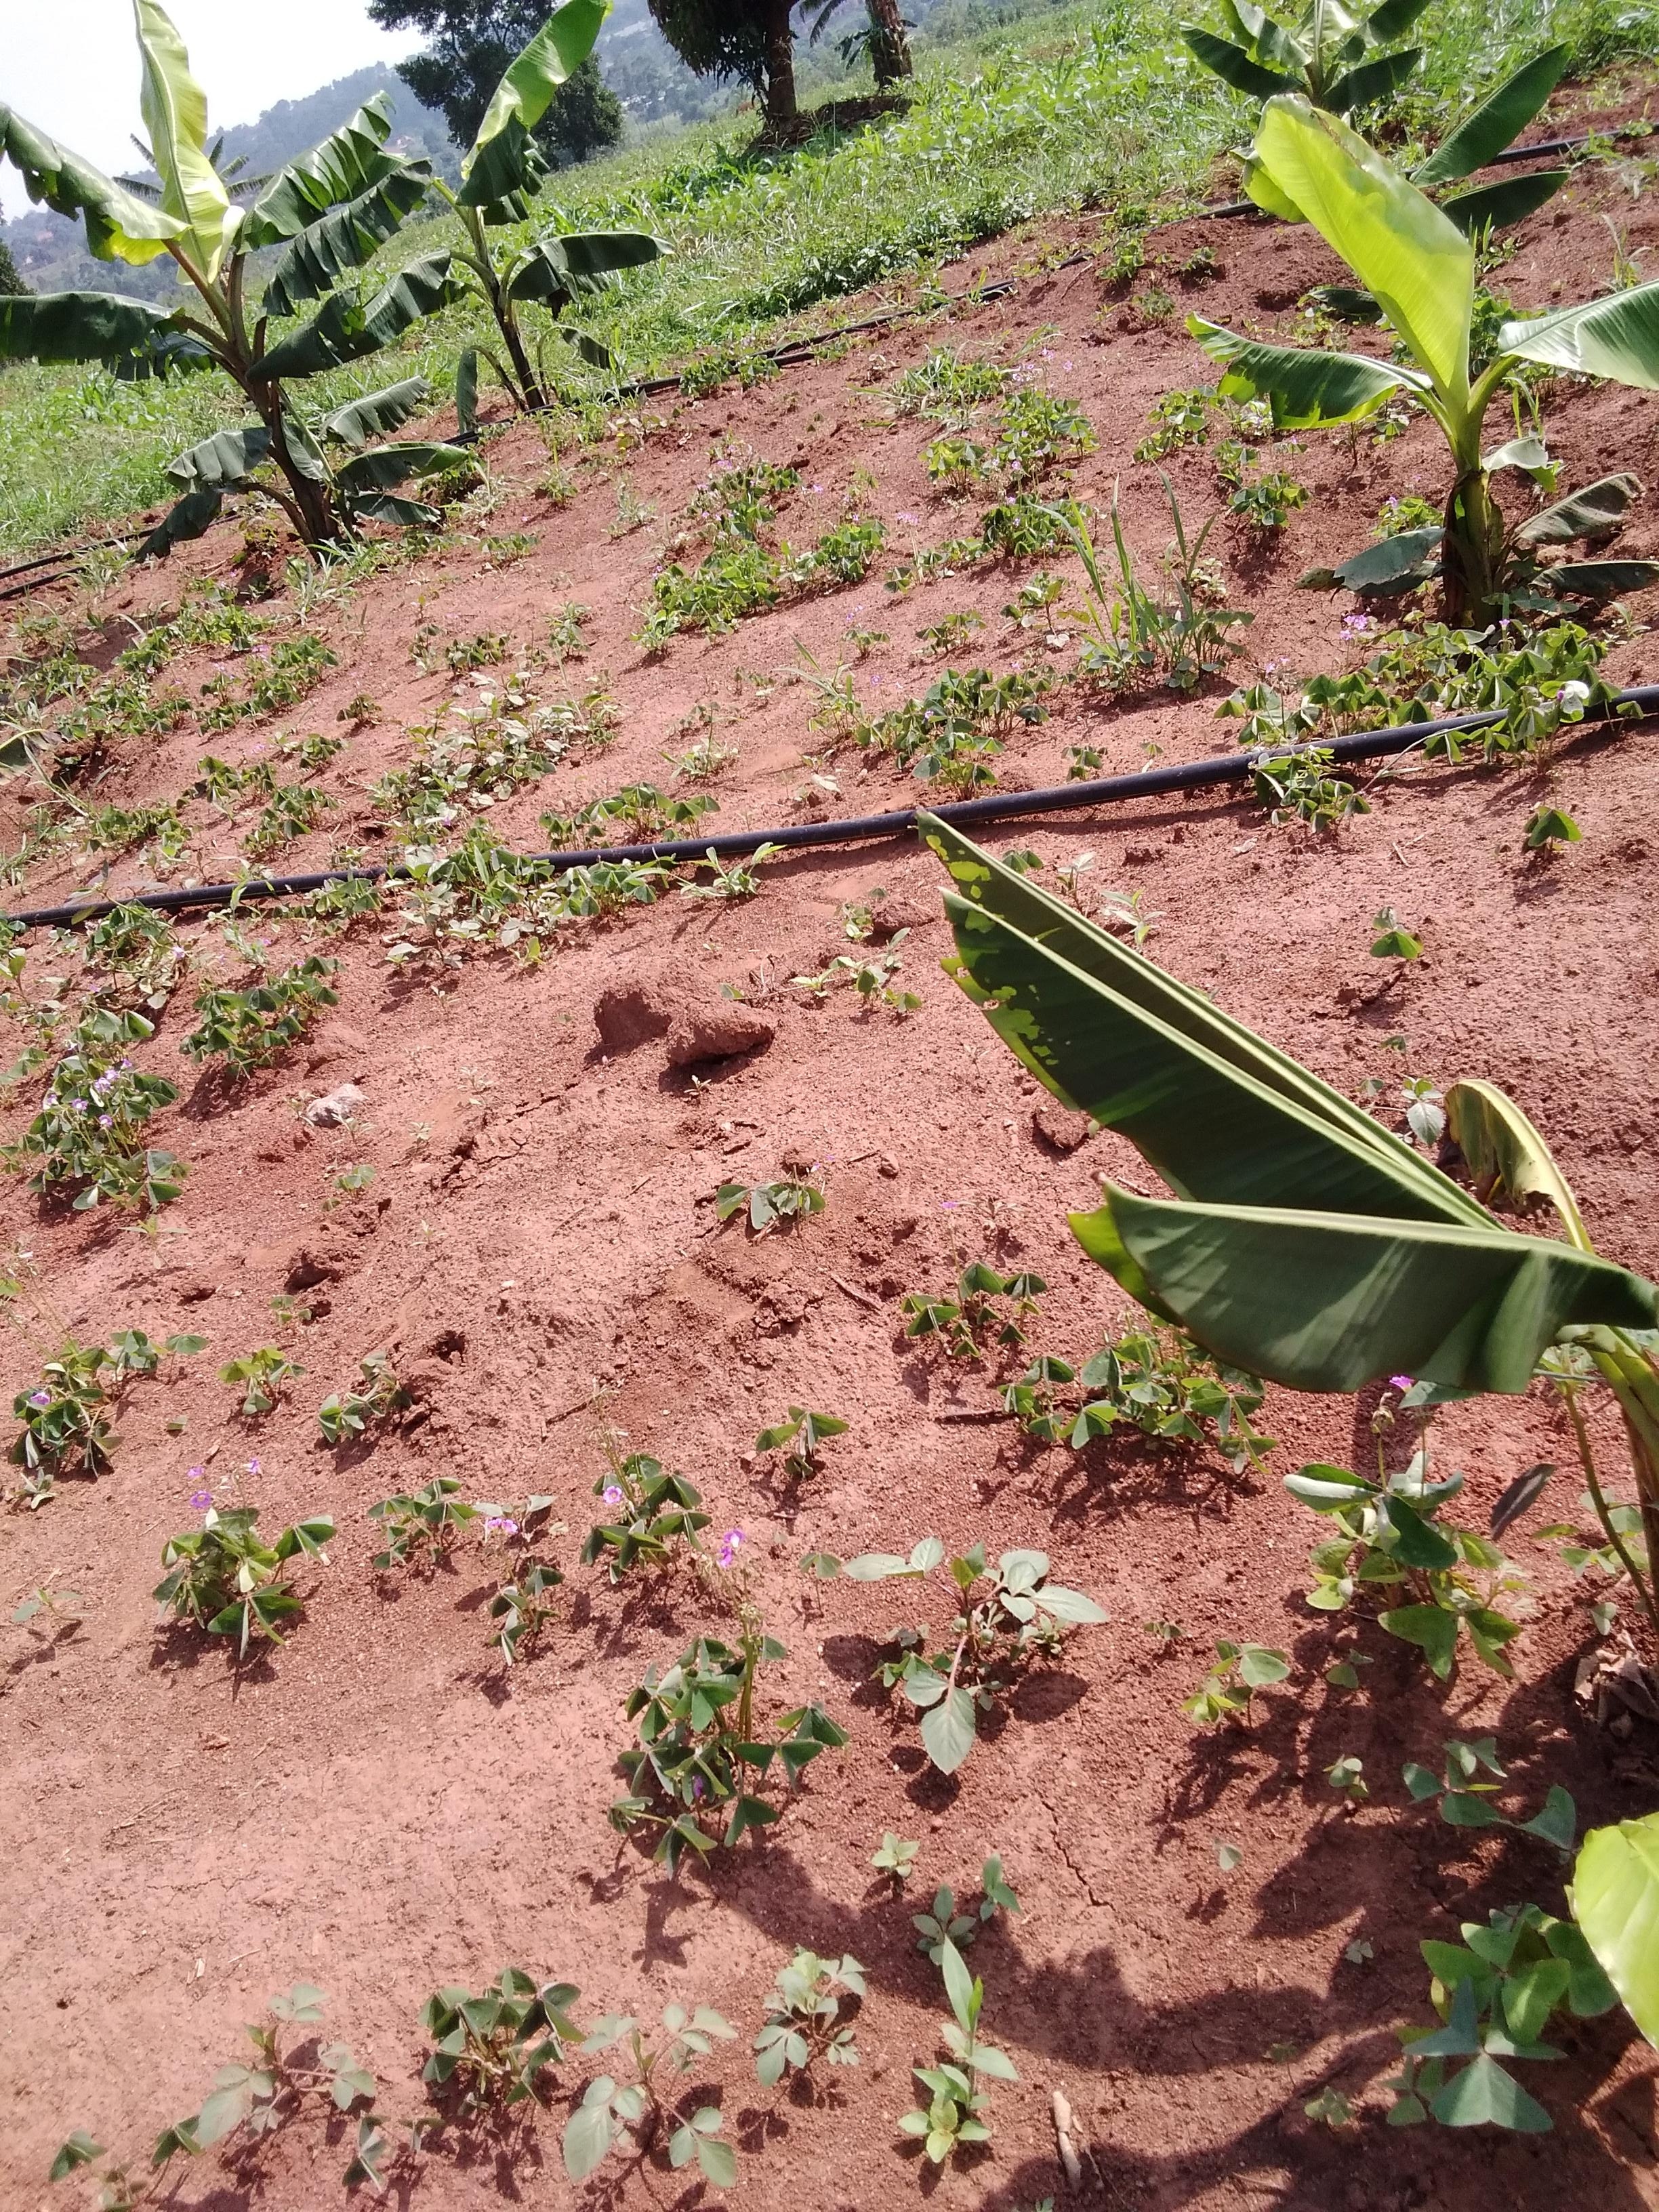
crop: banana
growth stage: vegetative
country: Uganda
